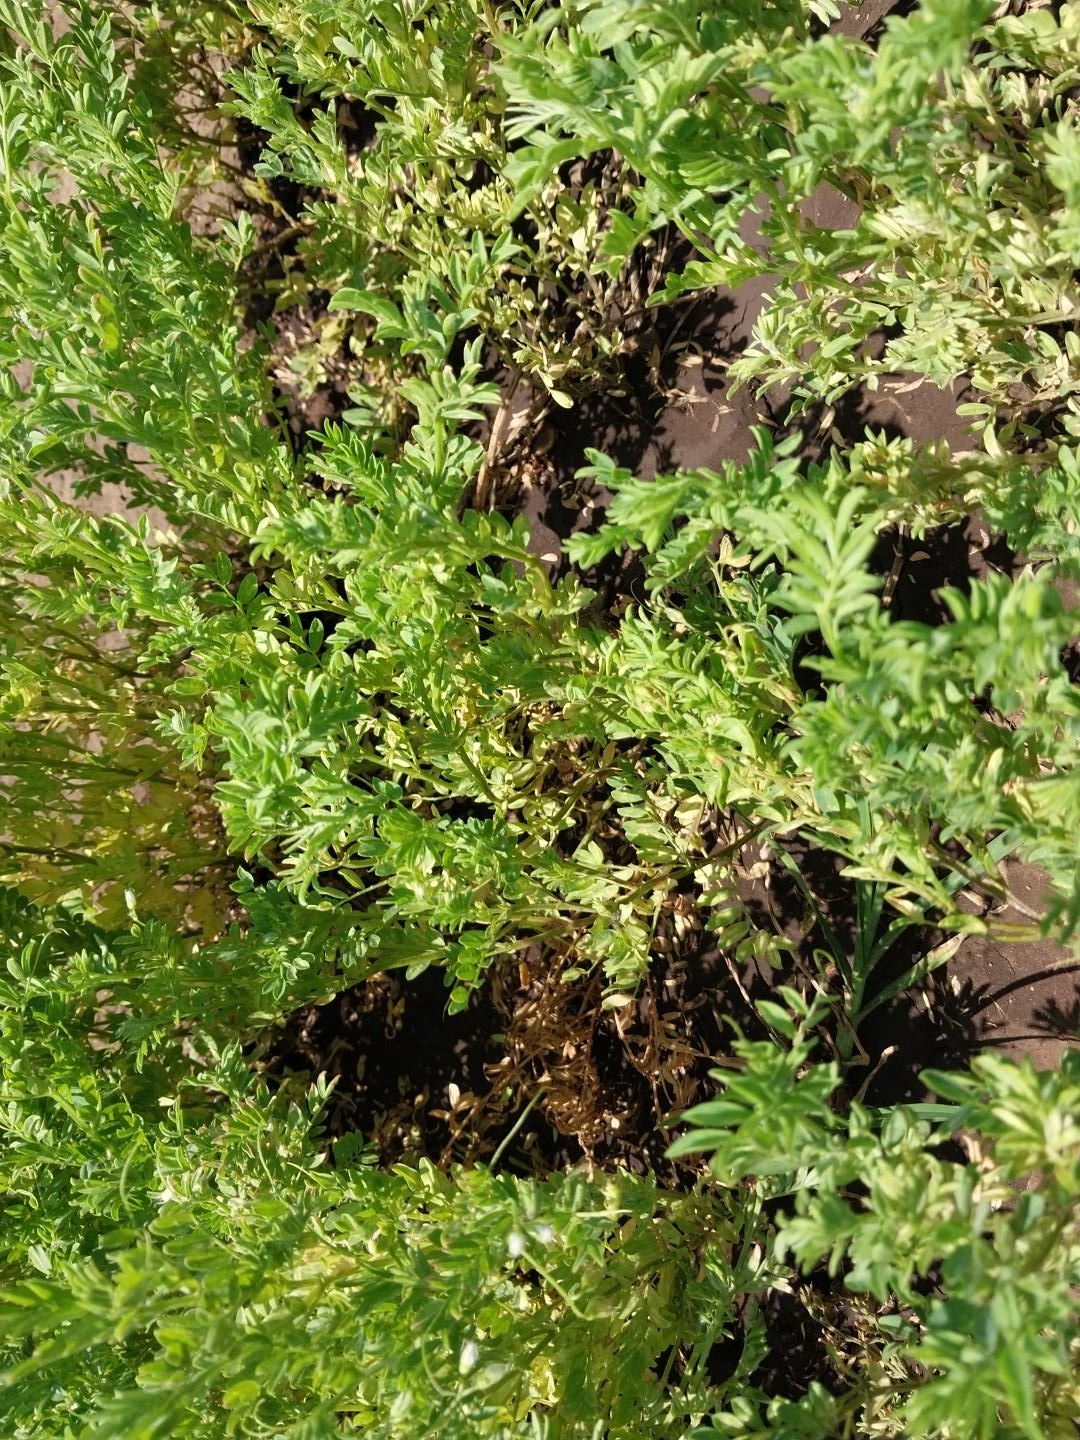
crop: lentil
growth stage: flowering
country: Tanzania
